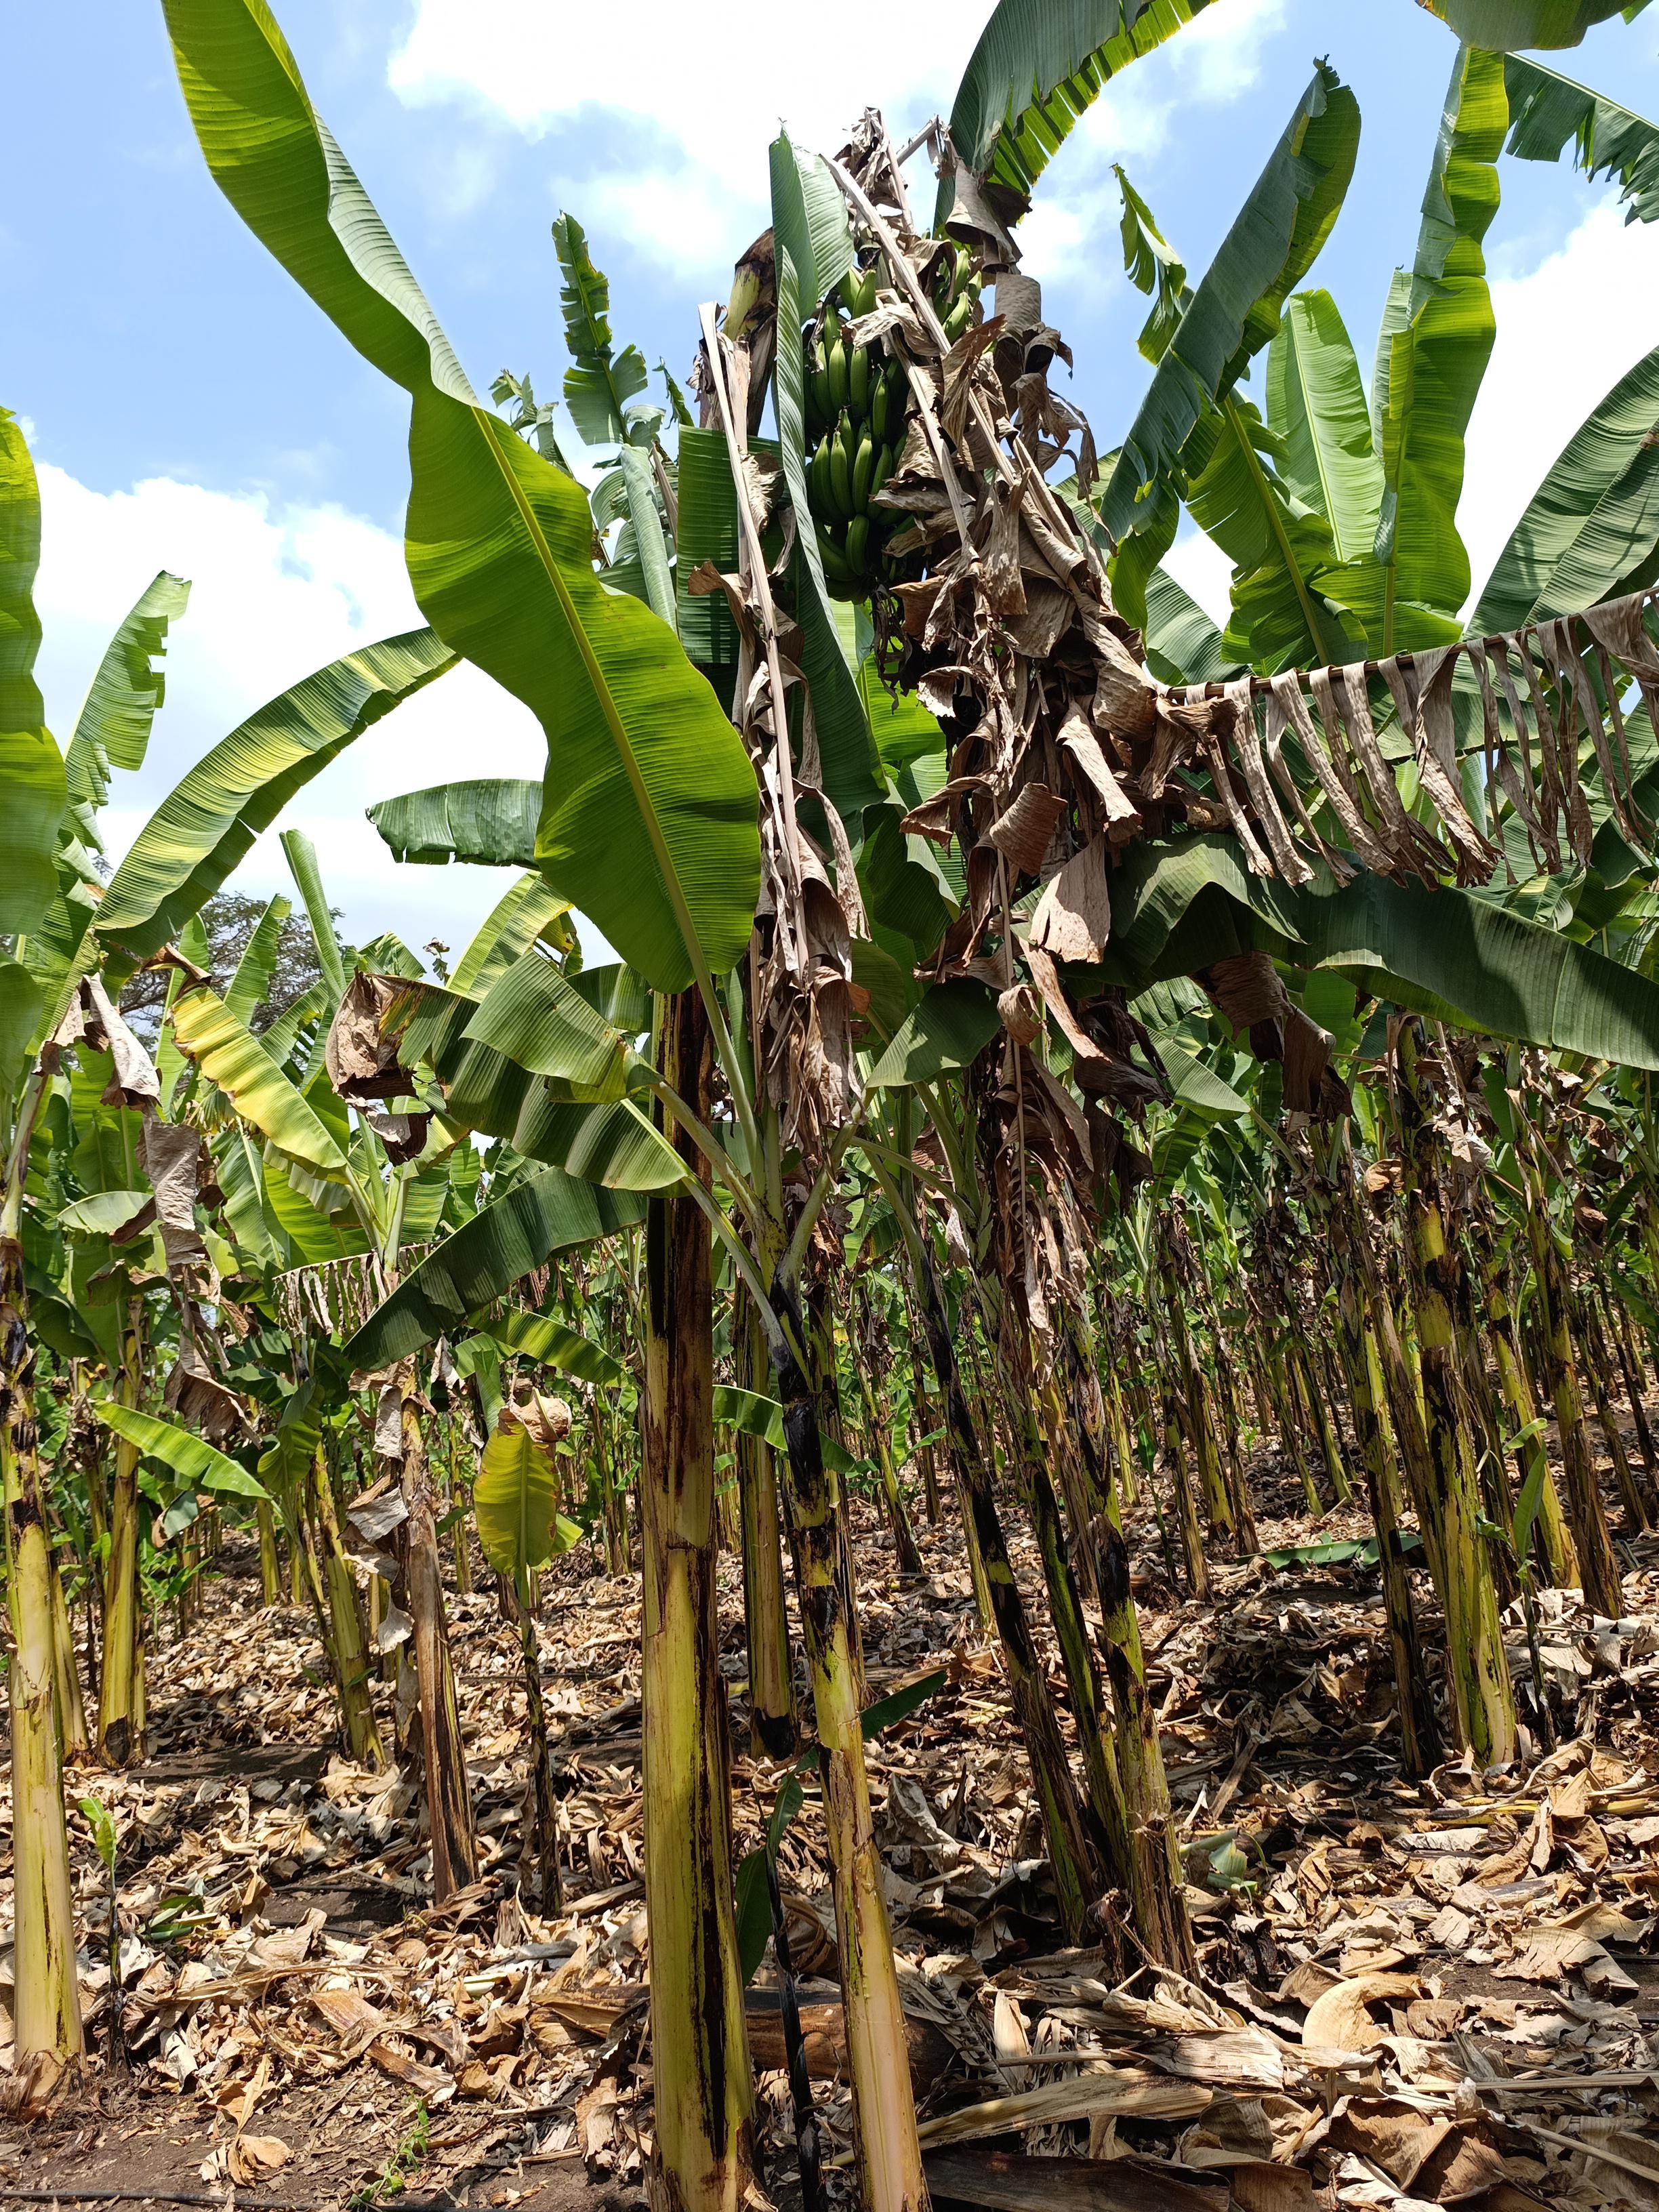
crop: banana
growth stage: maturity
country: Tanzania
